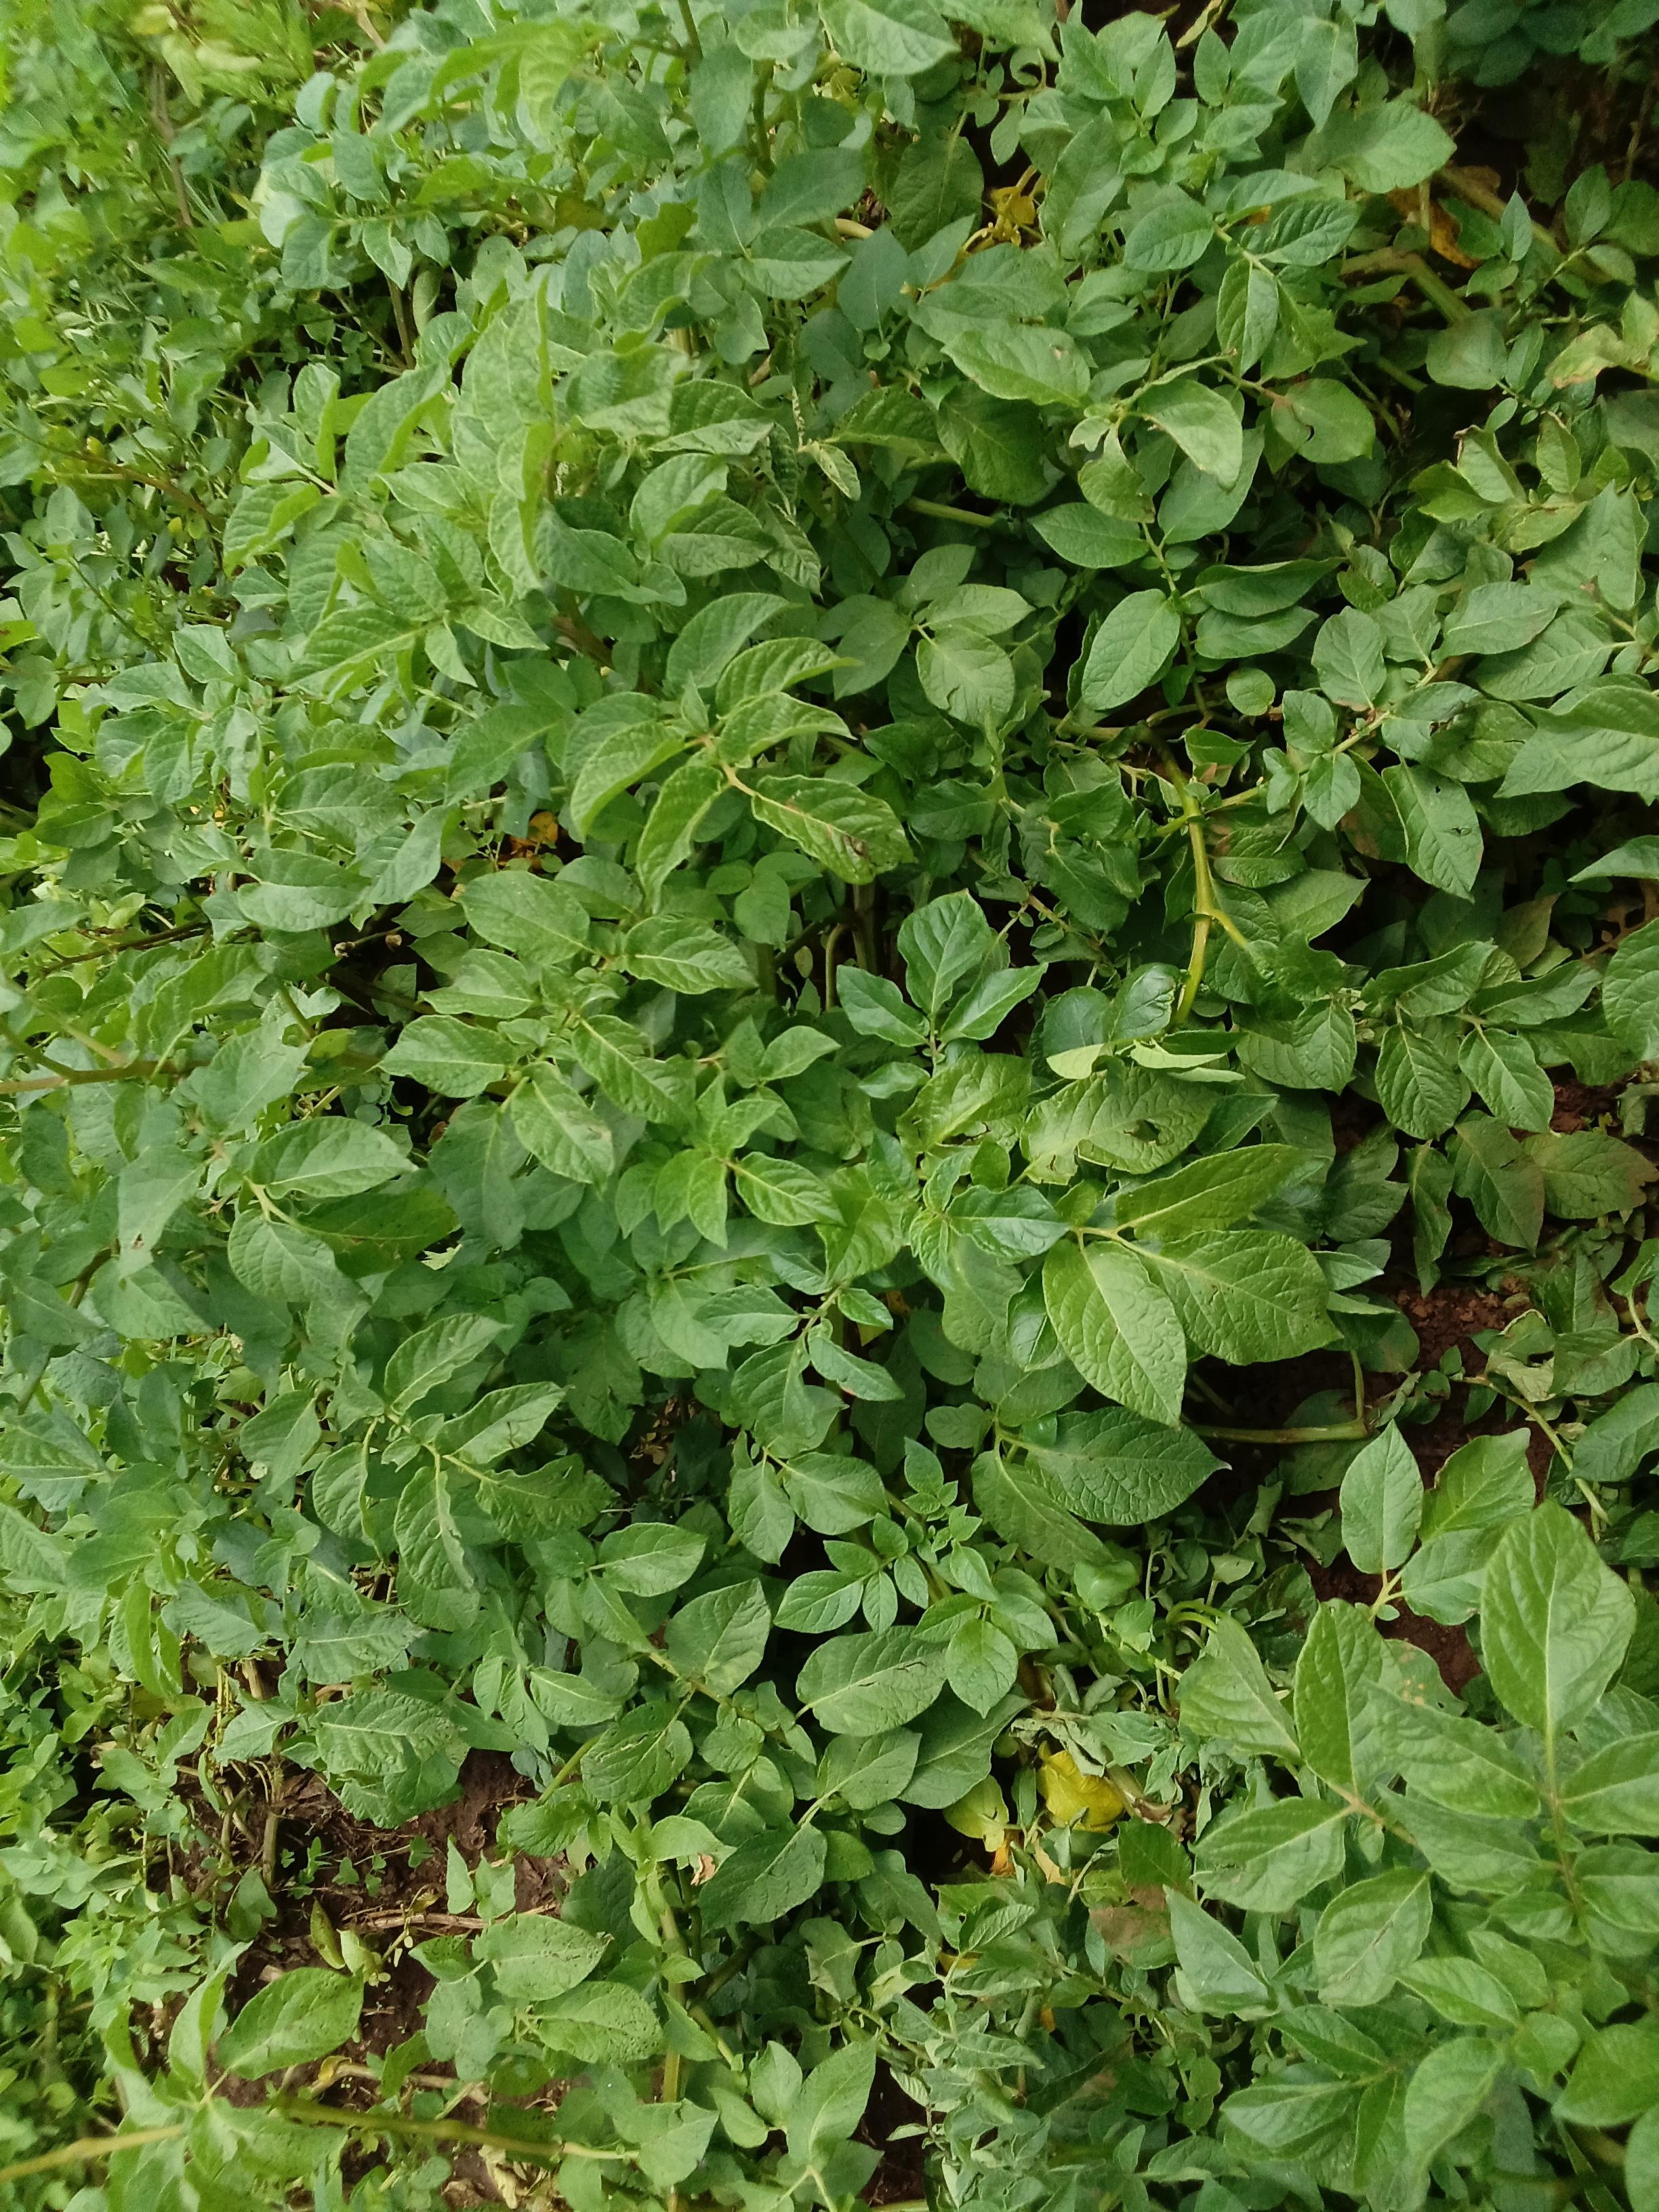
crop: potato
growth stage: vegetative
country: Kenya
